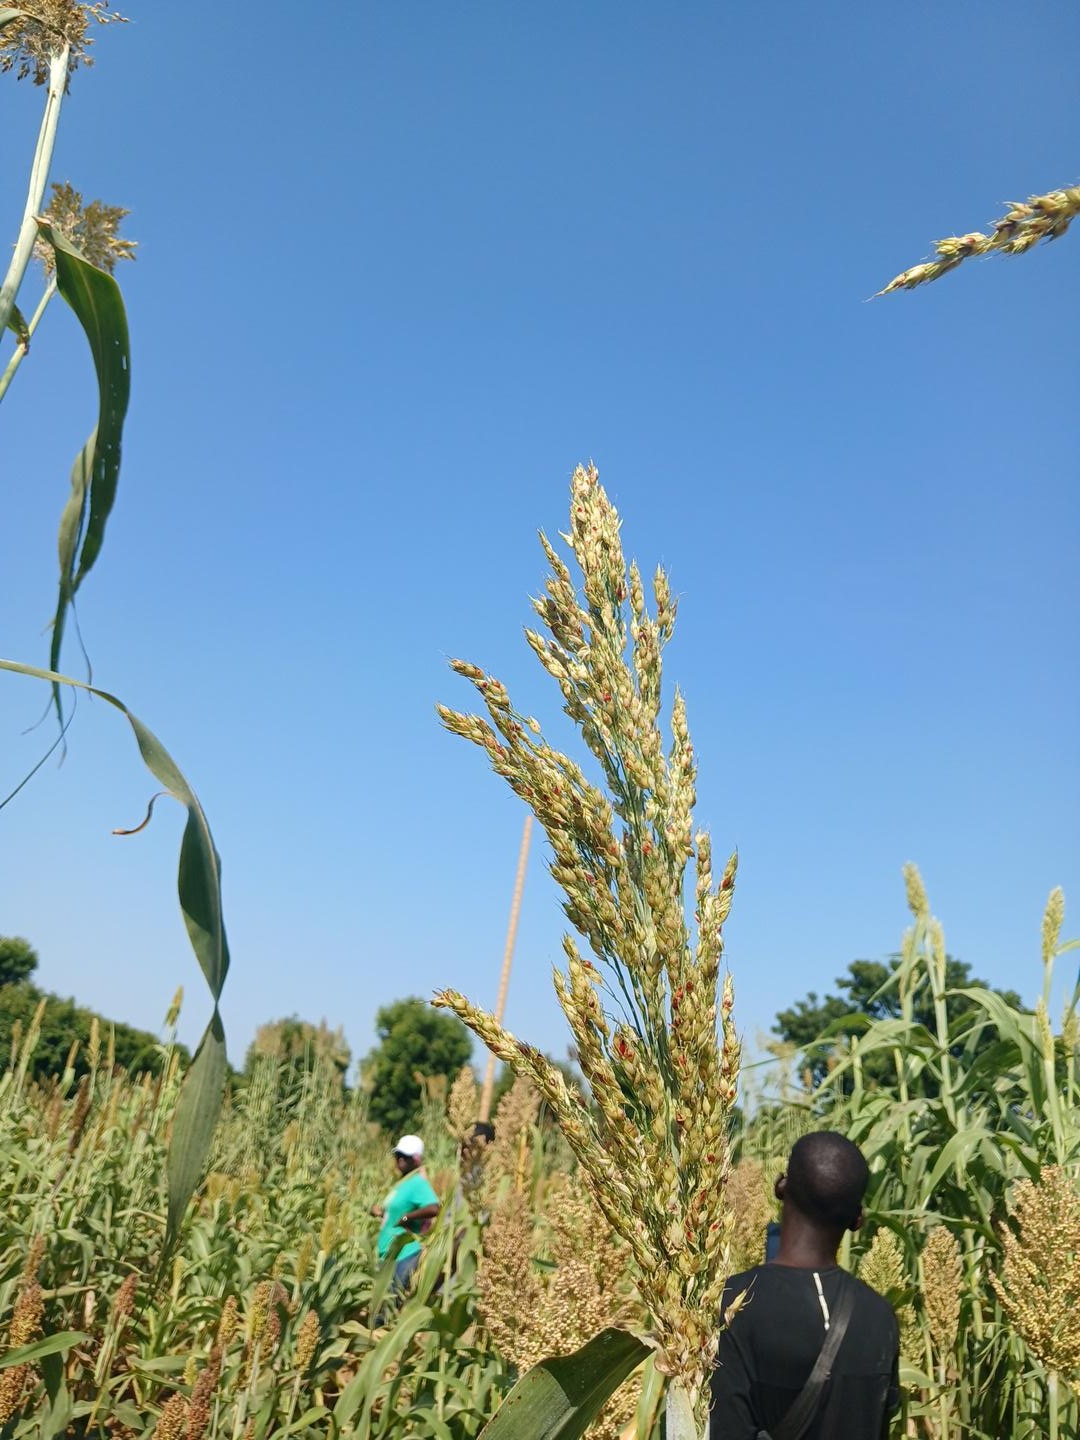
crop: sorghum
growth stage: filling grain
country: Senegal
